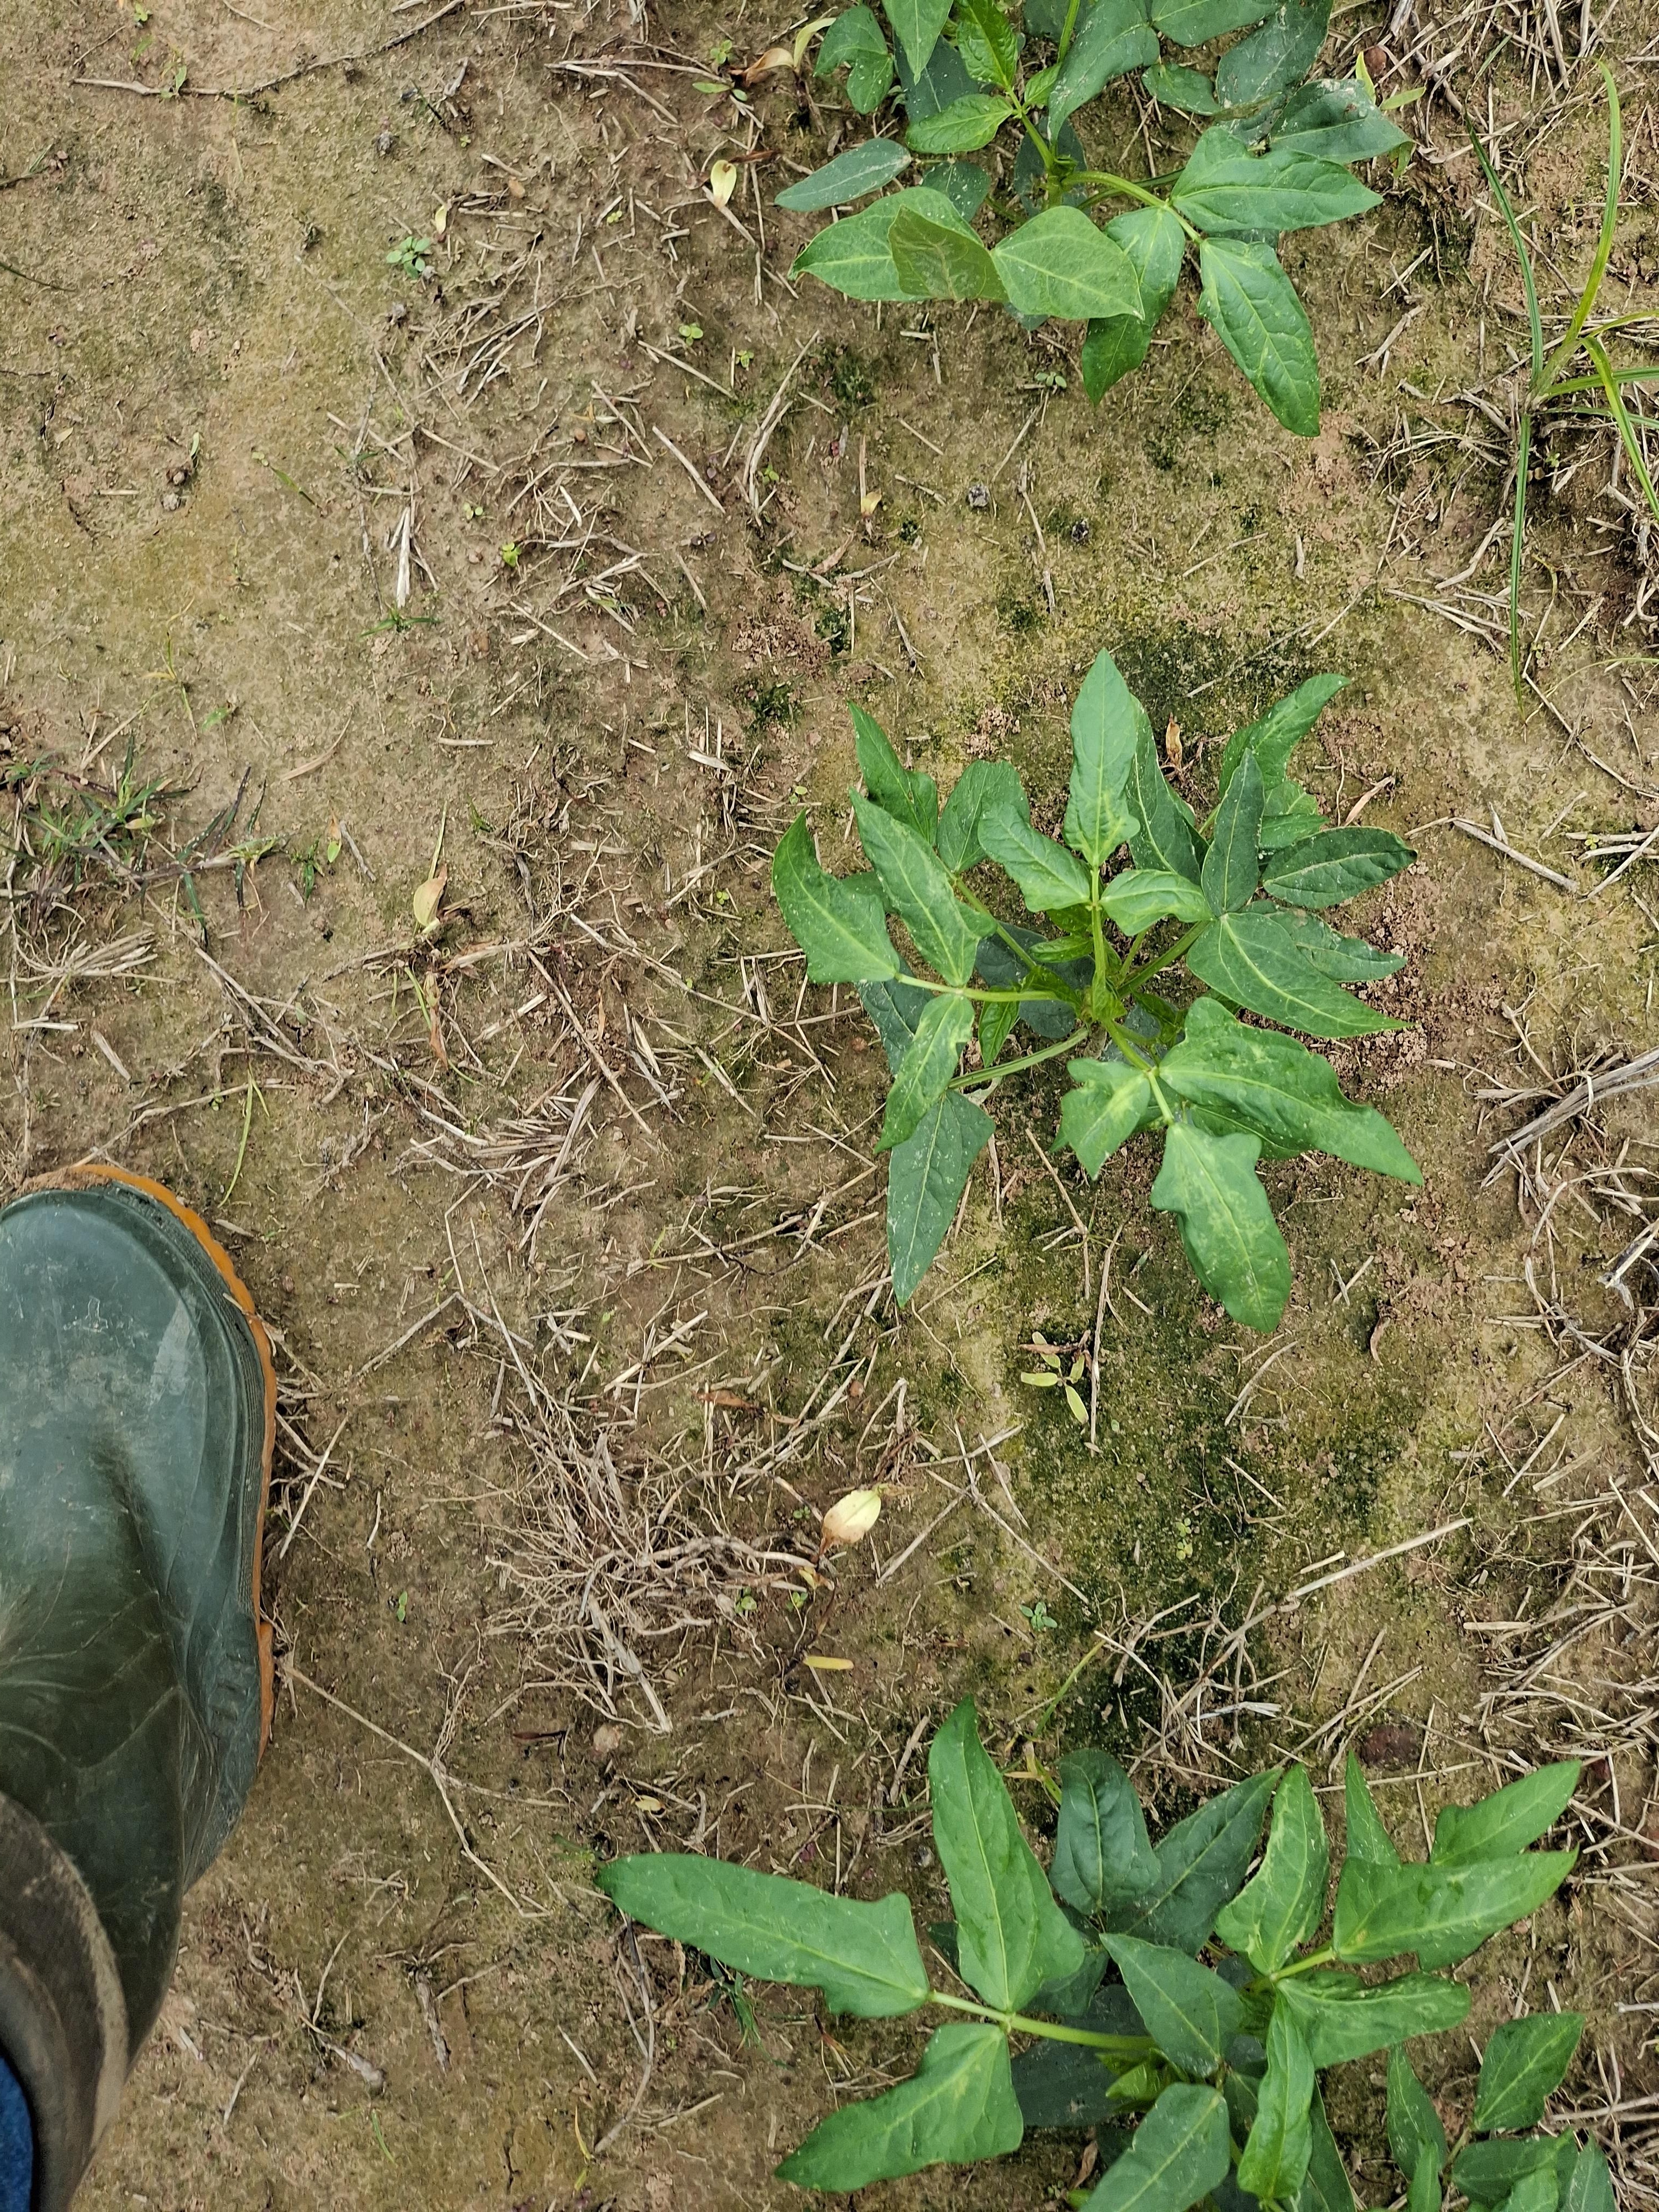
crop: cowpea
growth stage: emergence
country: Nigeria
